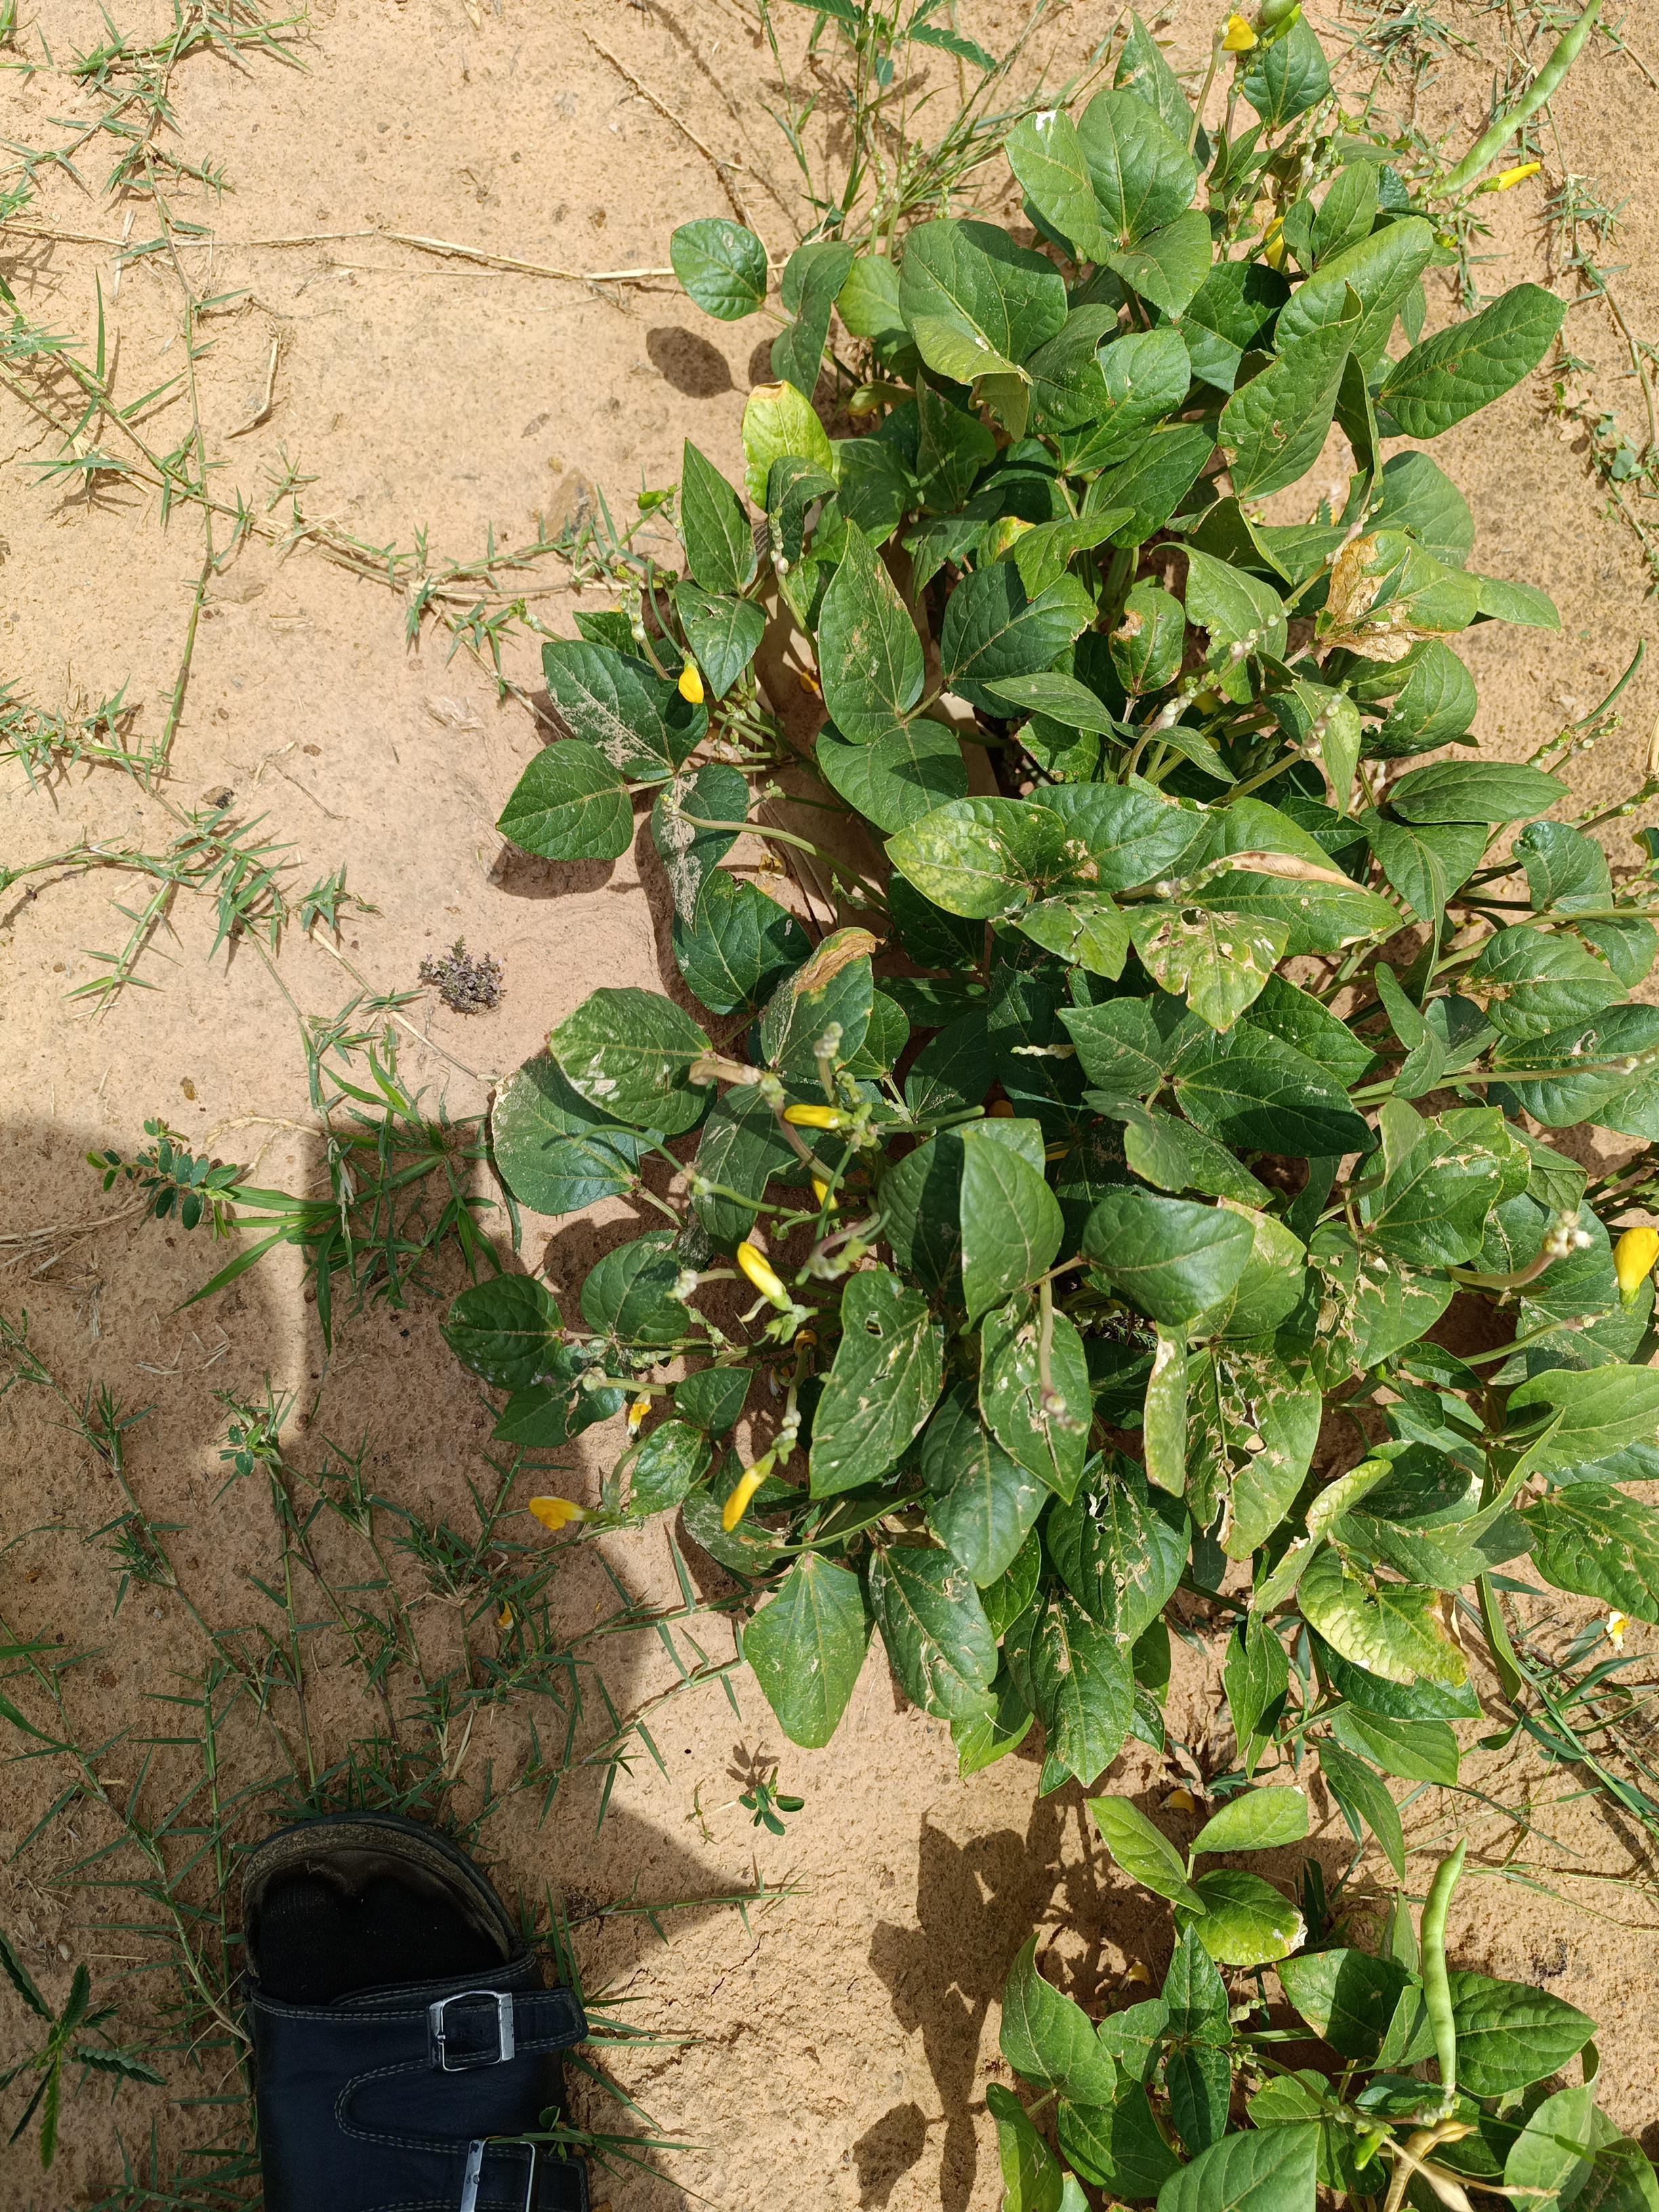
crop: cowpea
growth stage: filling grain
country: Nigeria
